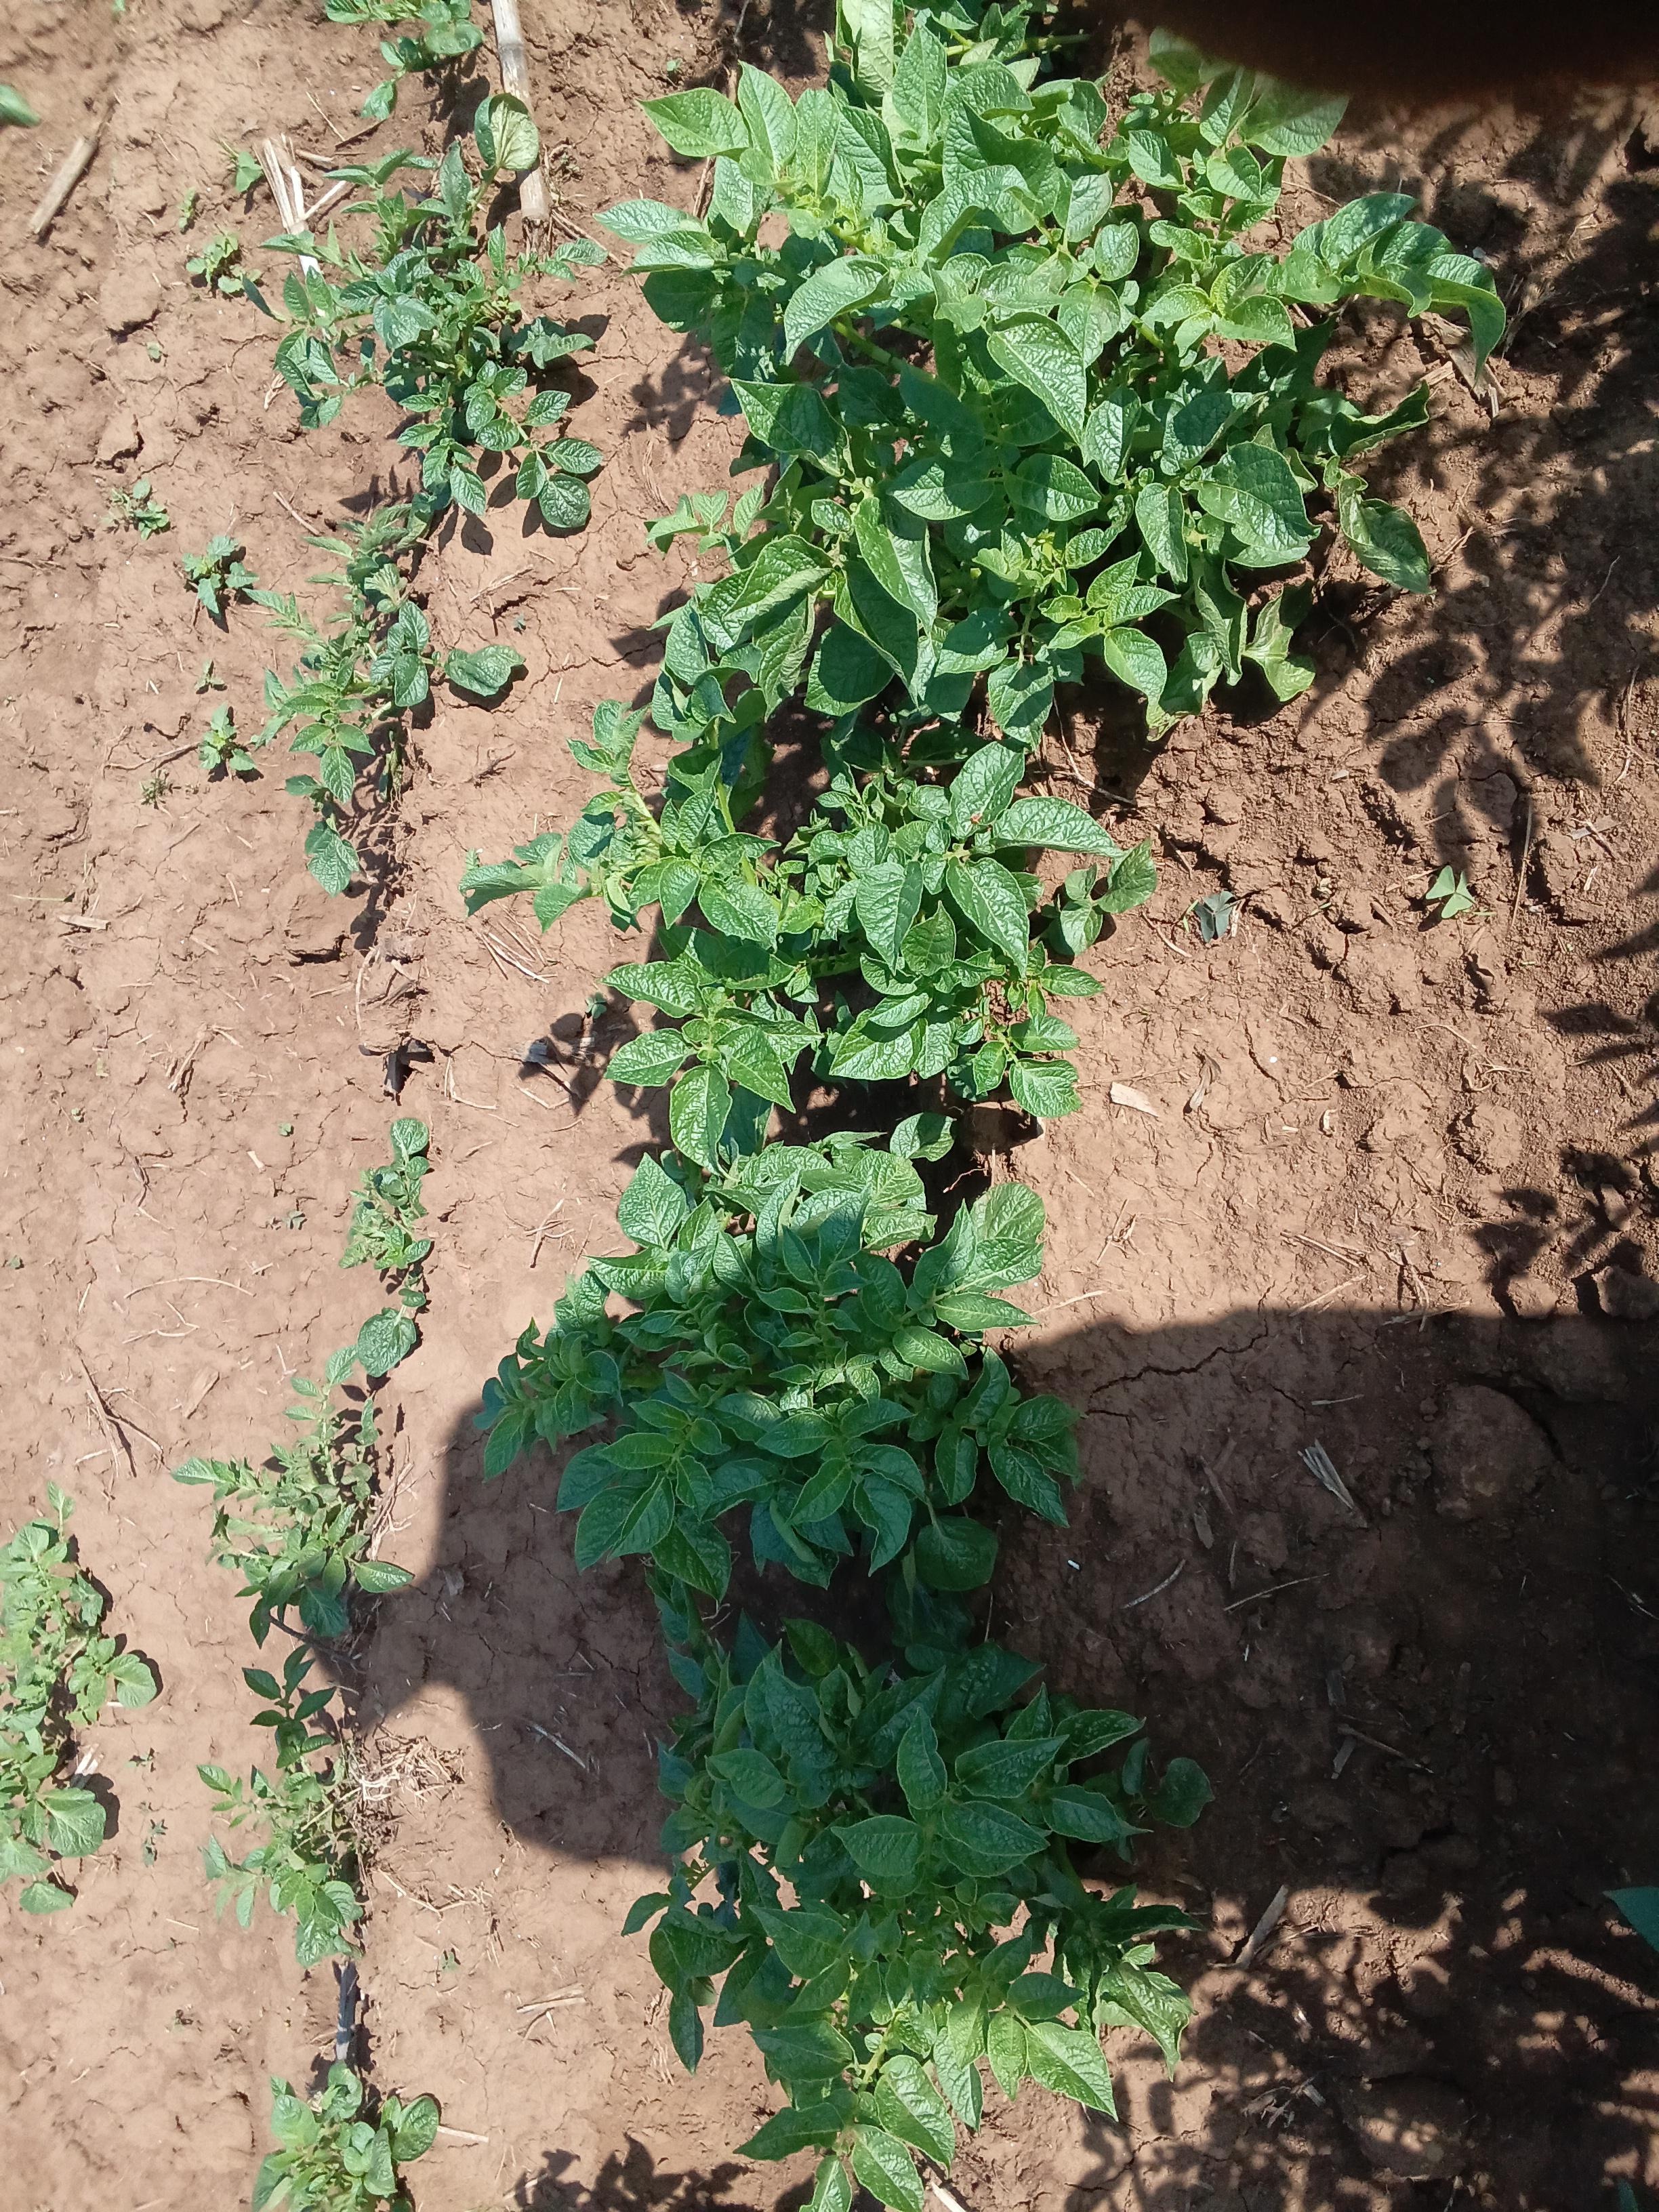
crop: potato
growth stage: vegetative
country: Kenya
